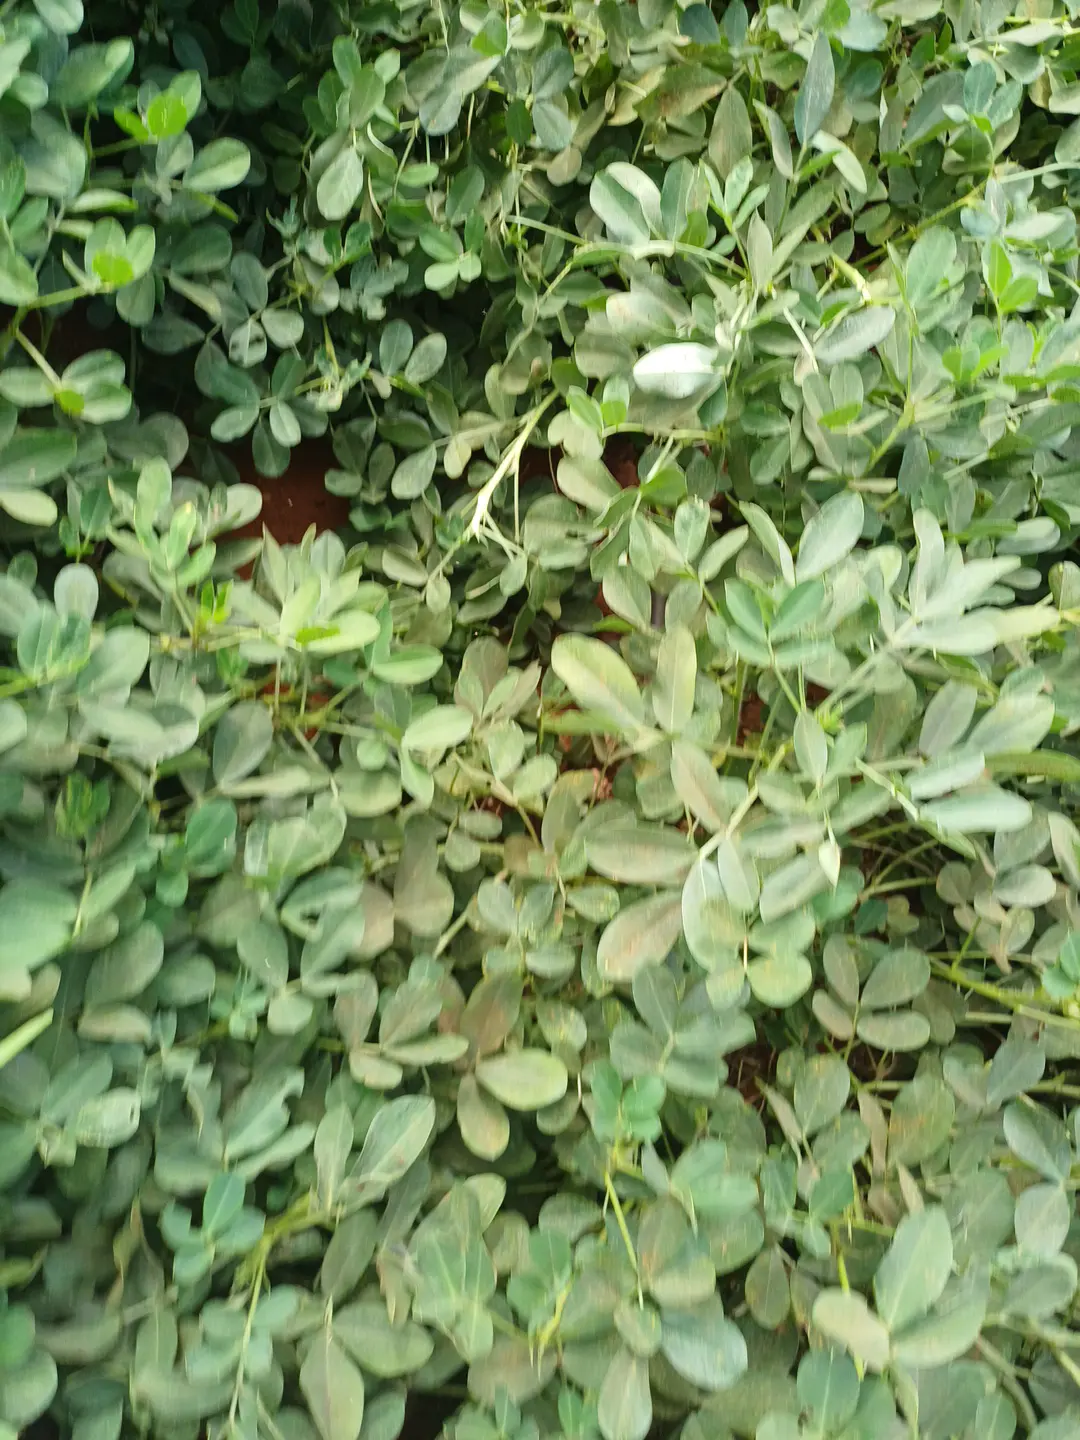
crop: groundnut
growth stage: pegging
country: Kenya
